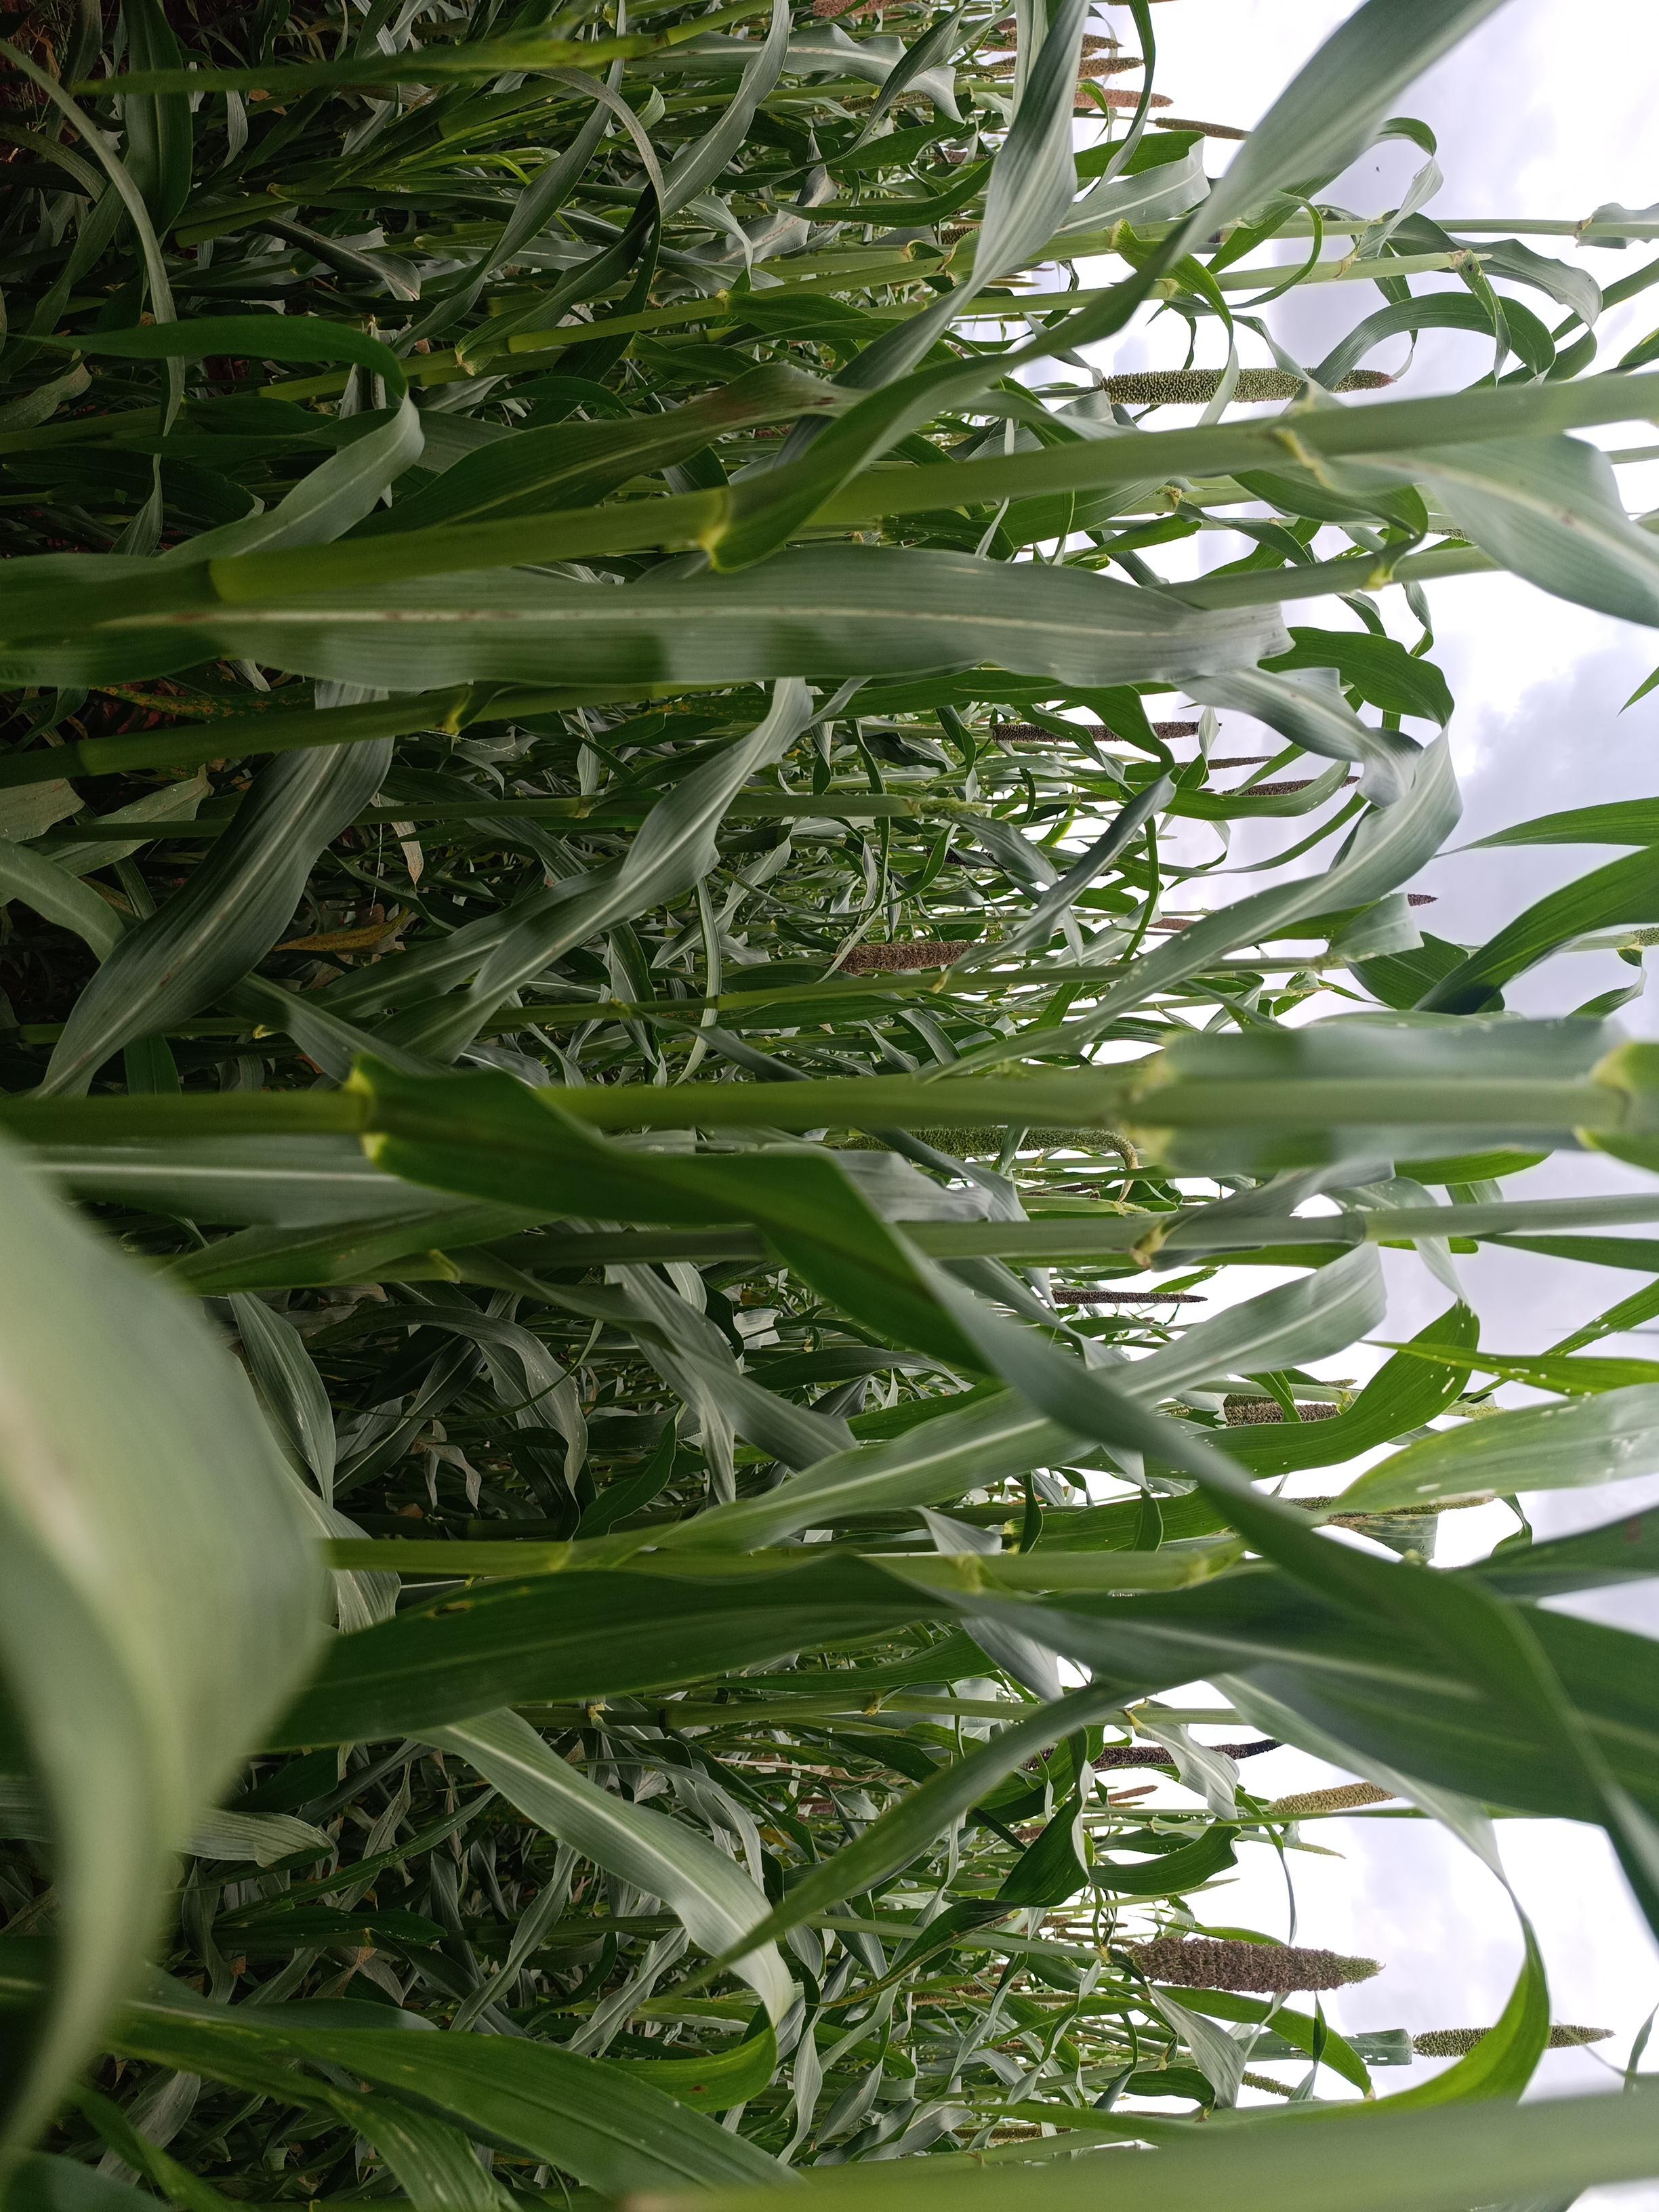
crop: pearl millet
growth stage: flowering
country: Kenya
